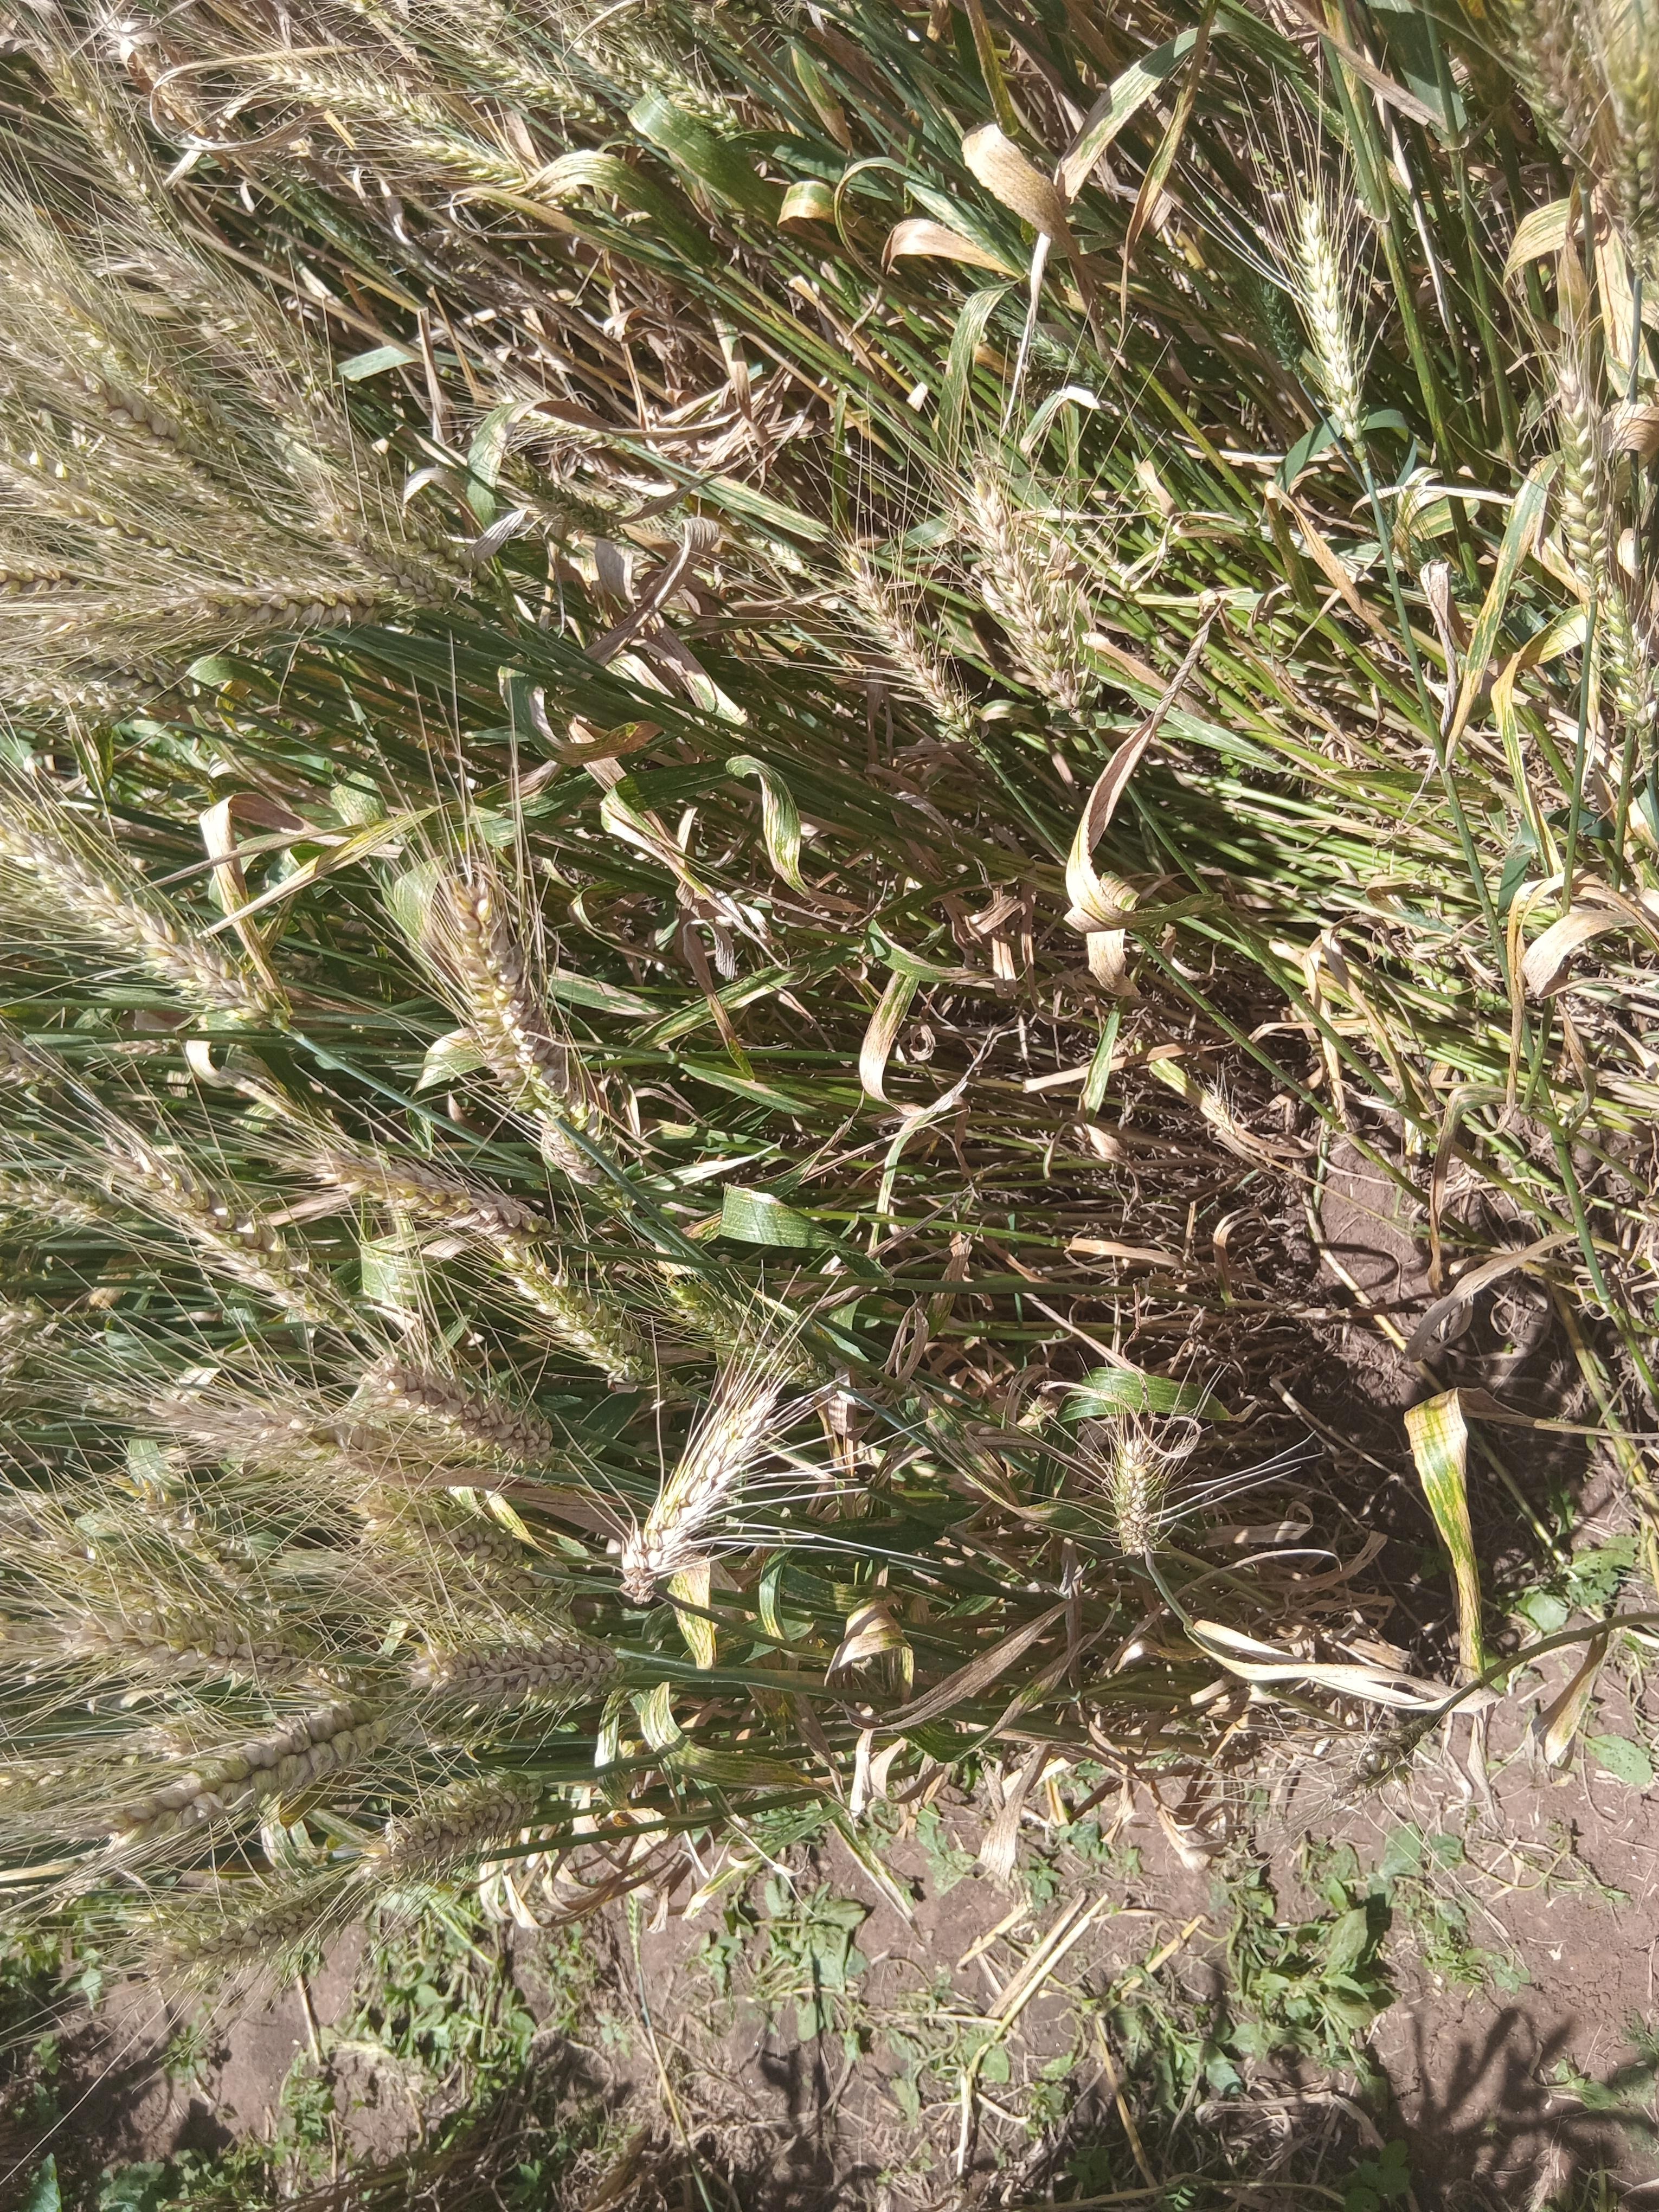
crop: wheat
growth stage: maturity
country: Kenya
